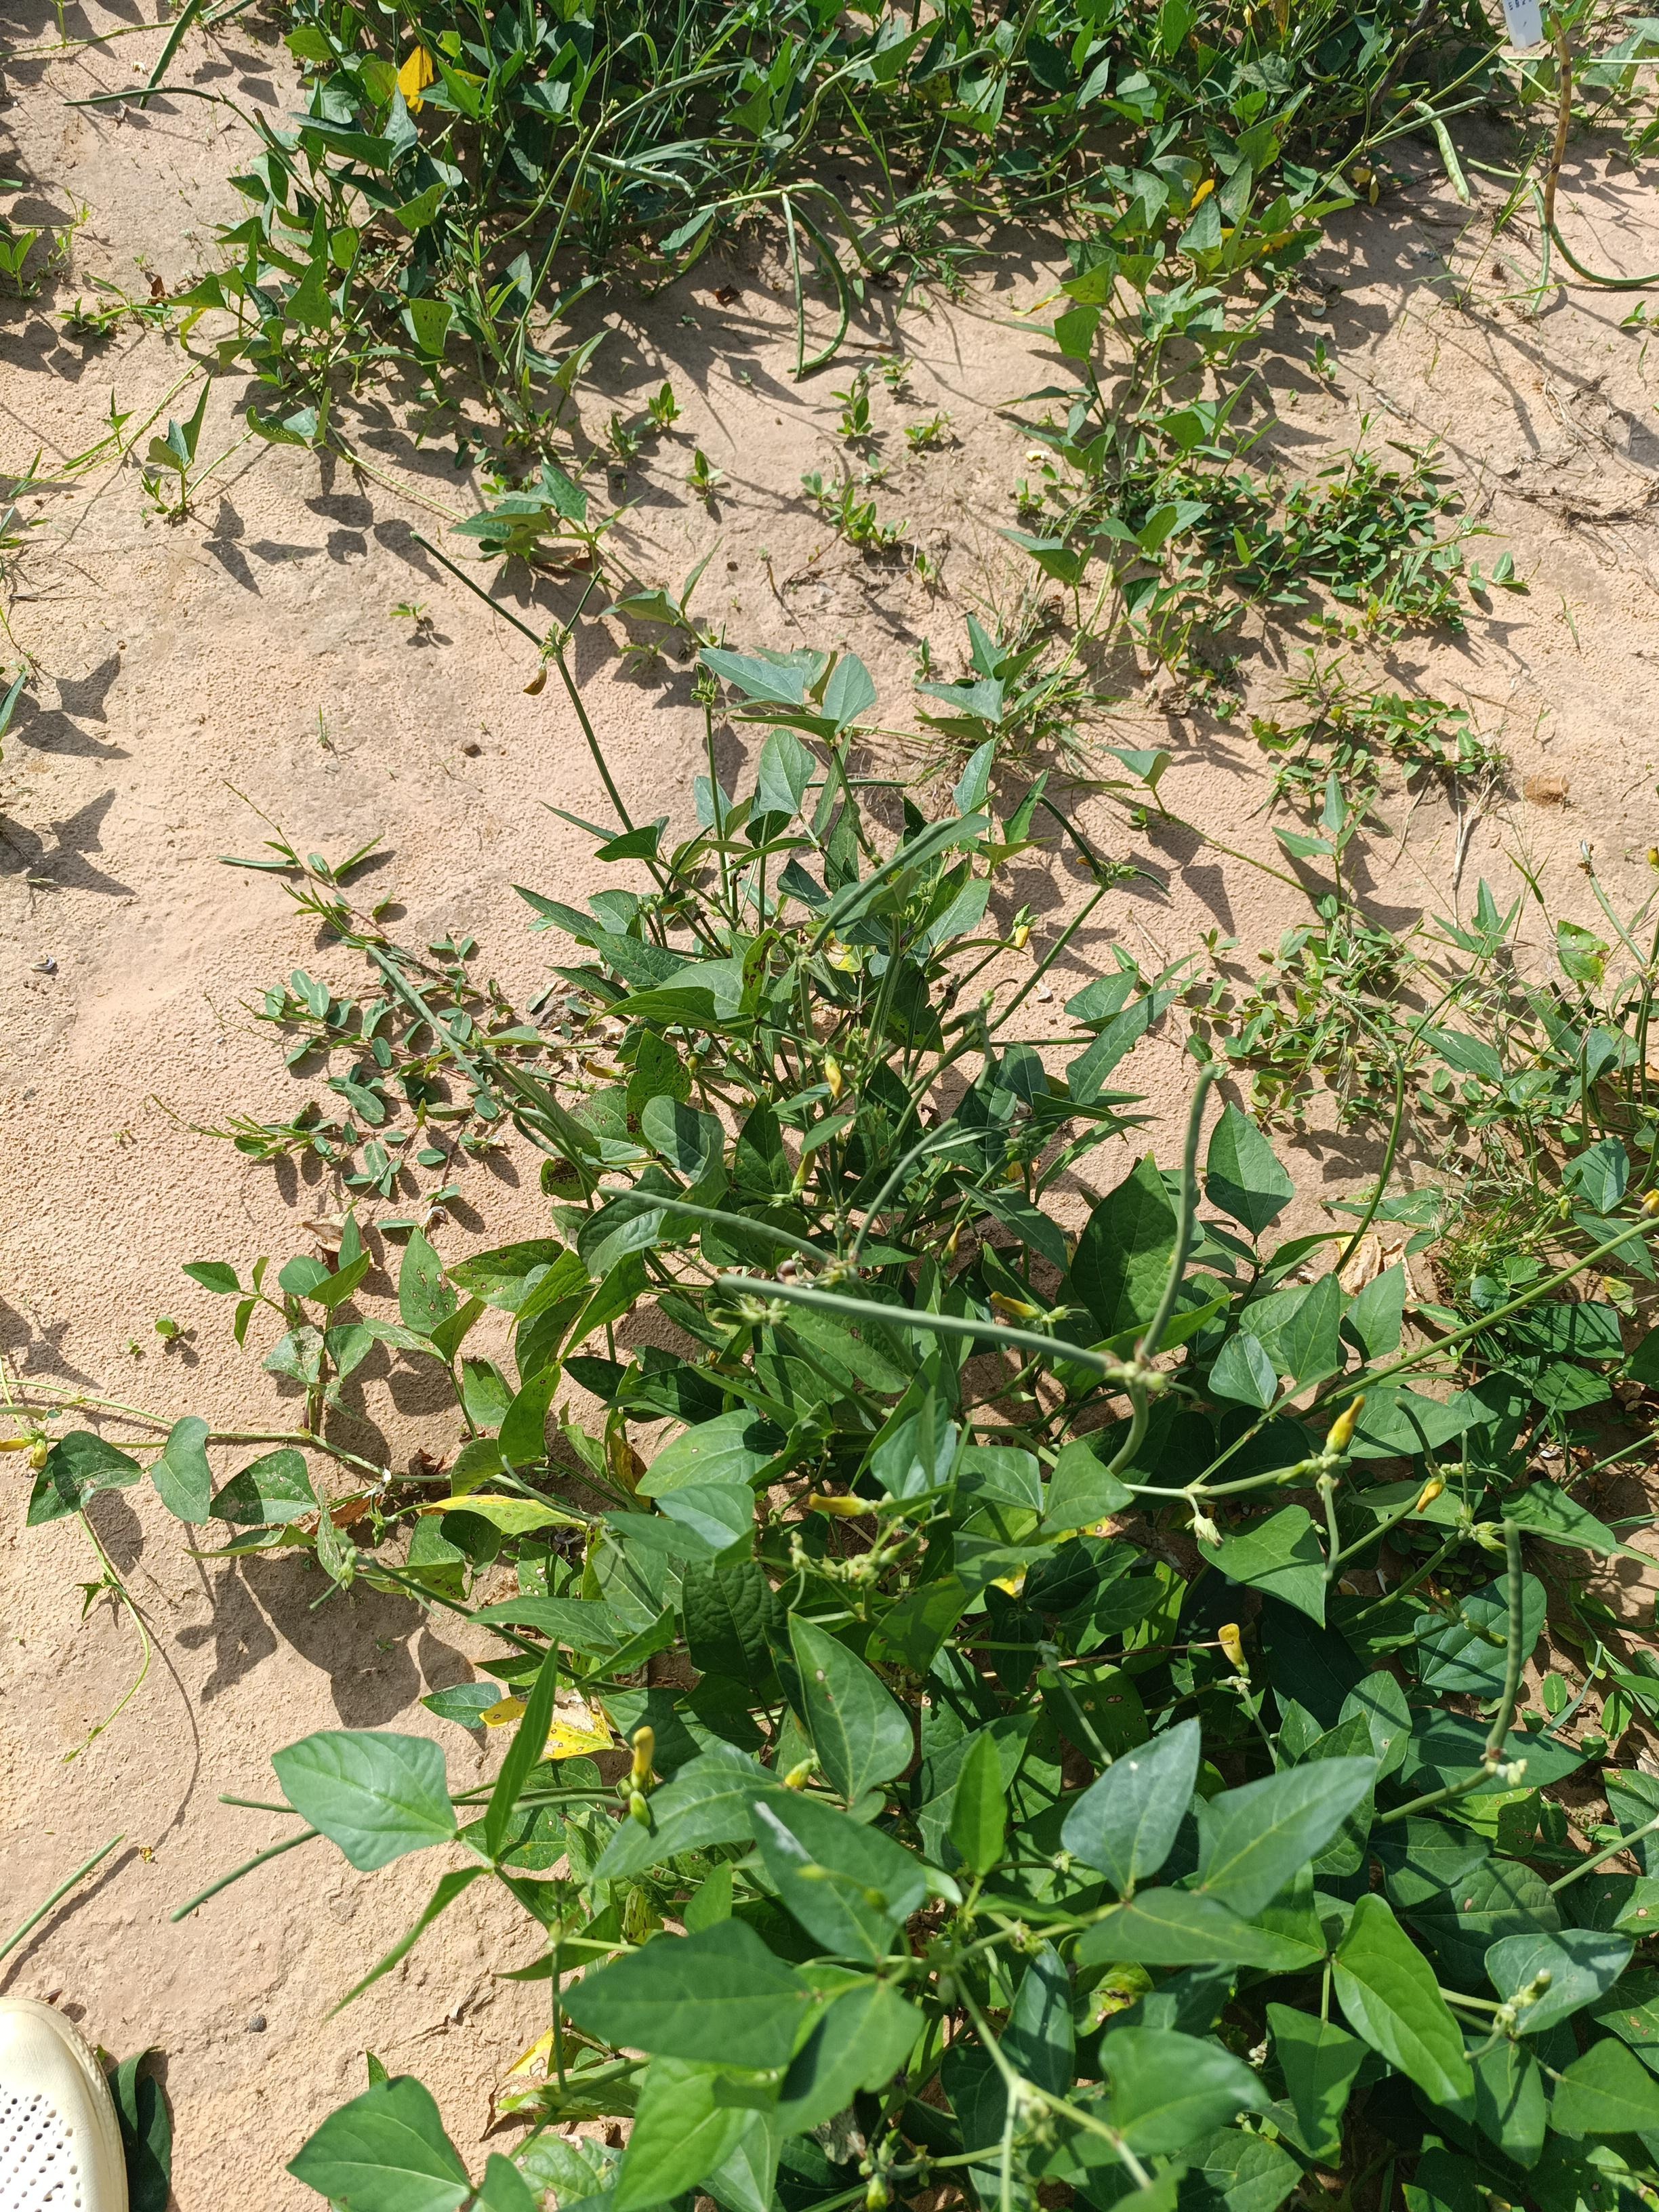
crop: cowpea
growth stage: maturity
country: Nigeria
